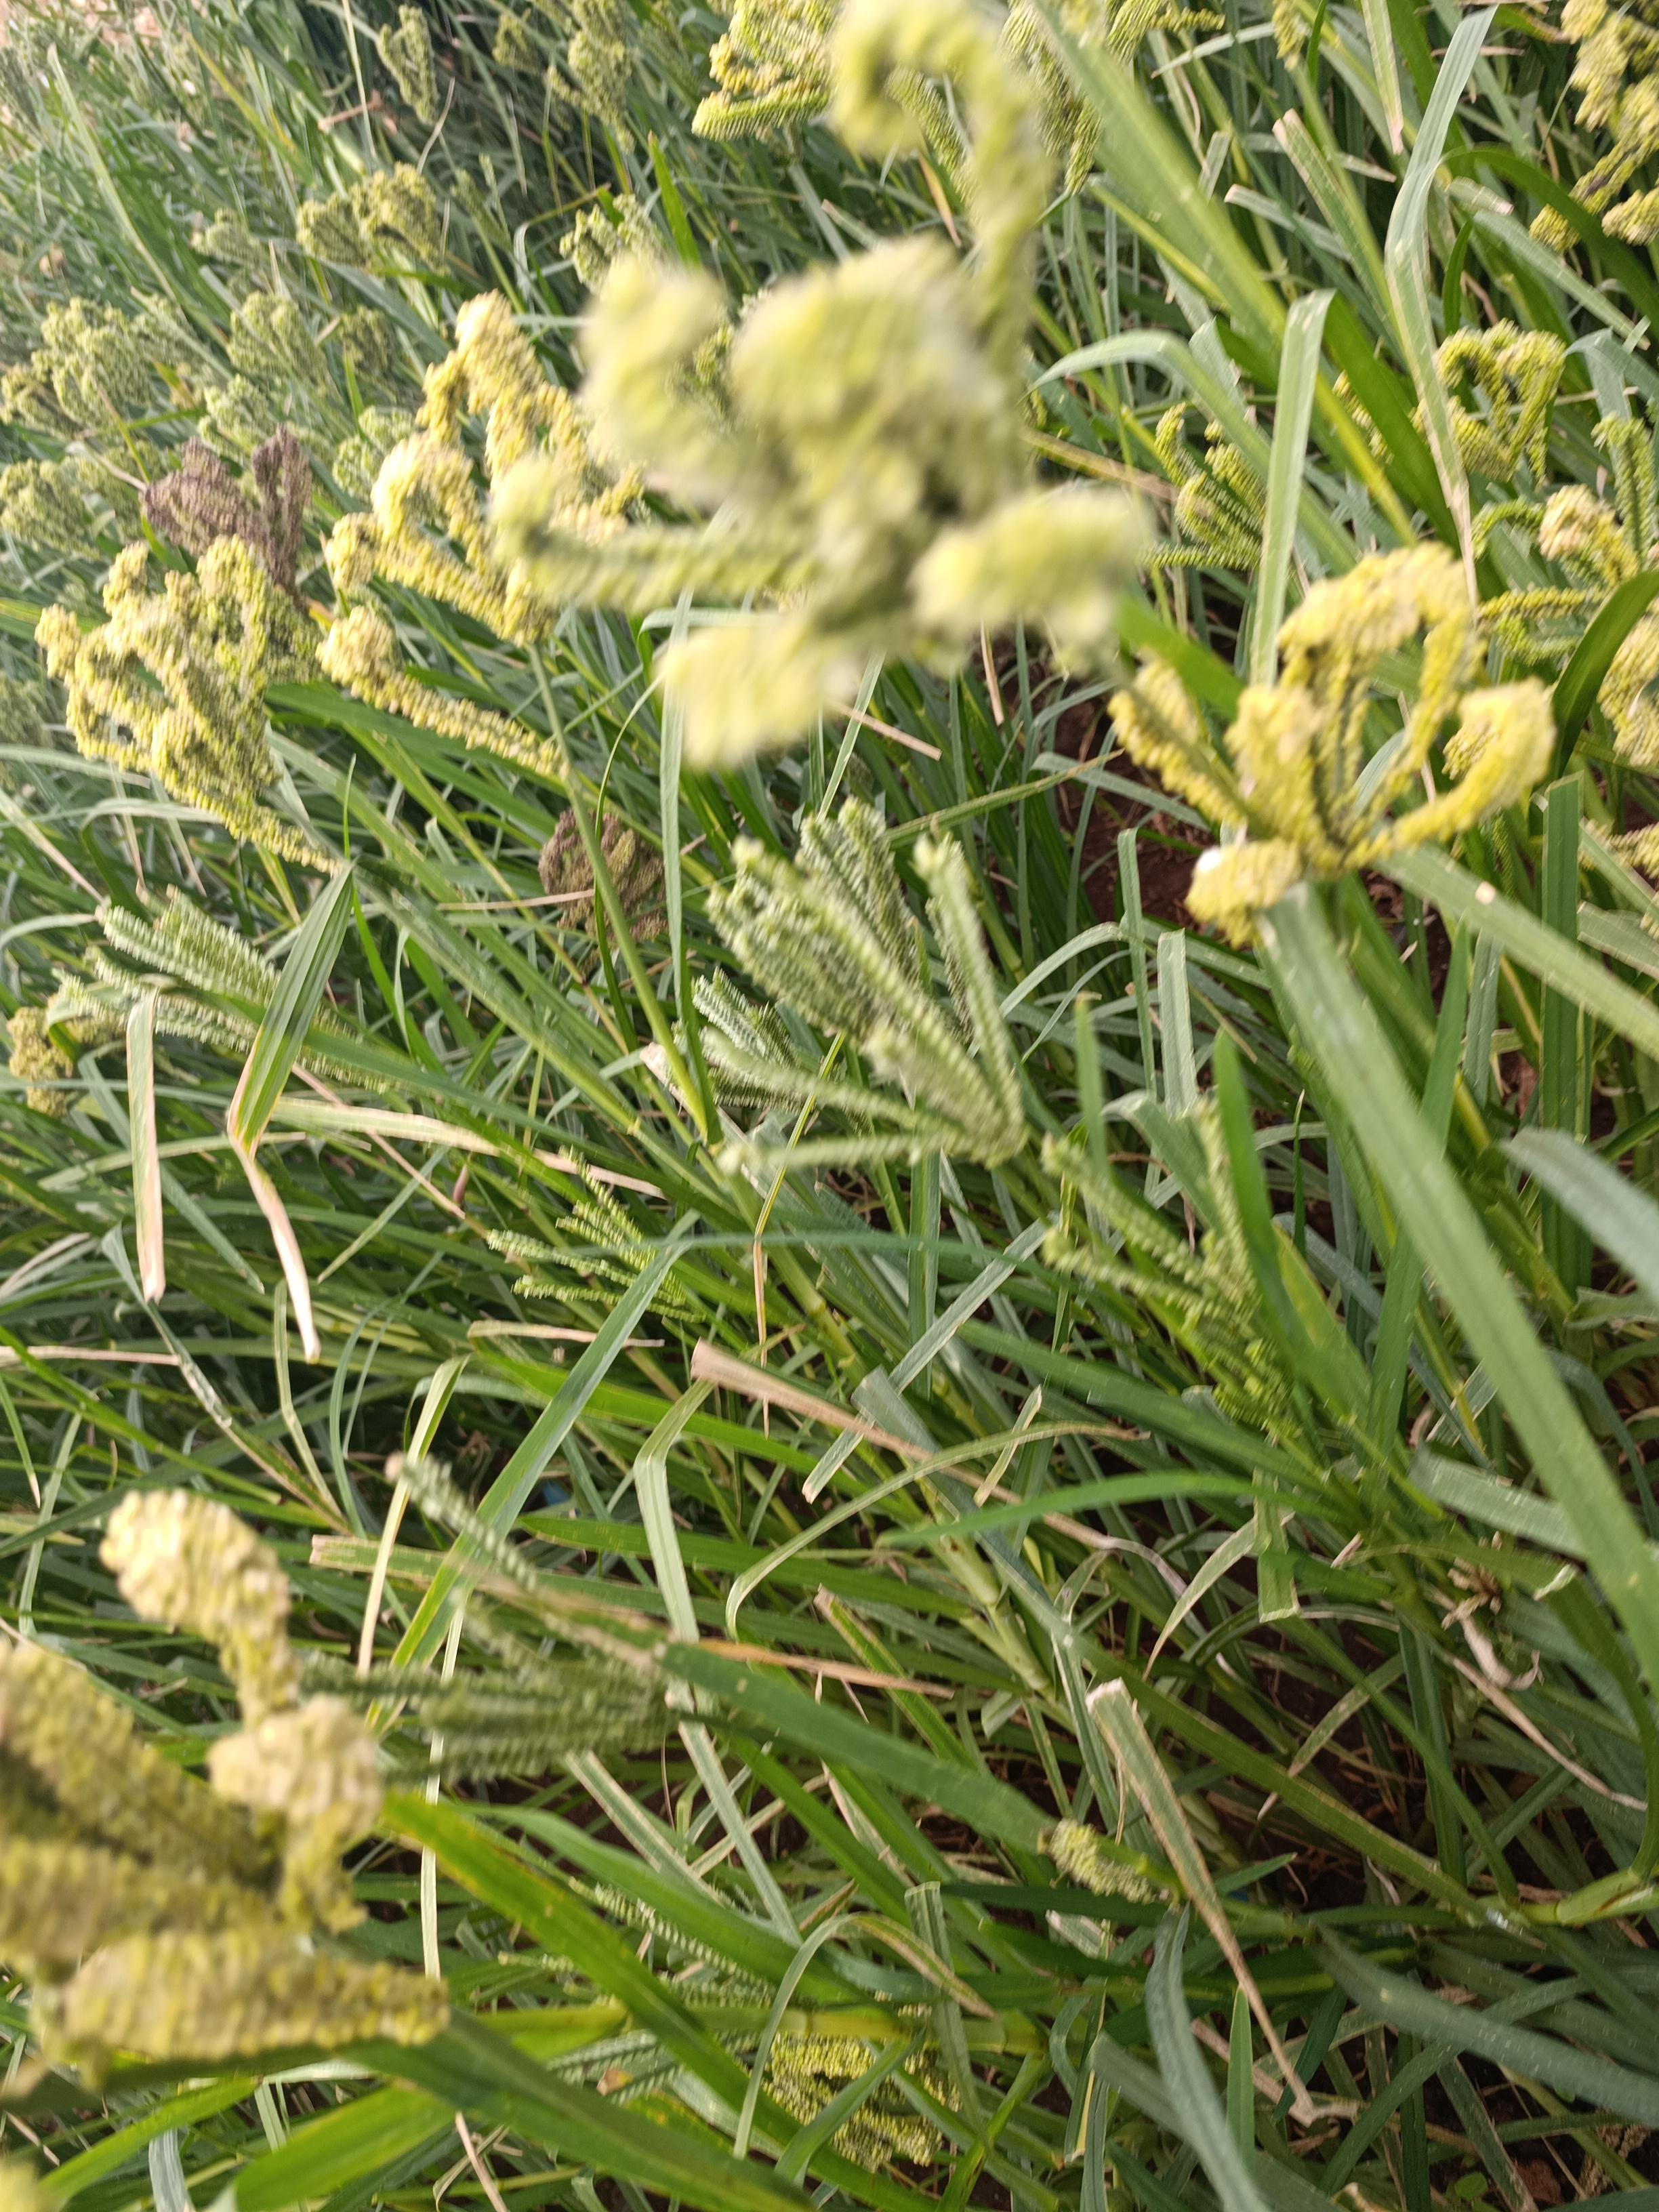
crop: finger millet
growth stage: filling grain
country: Kenya
